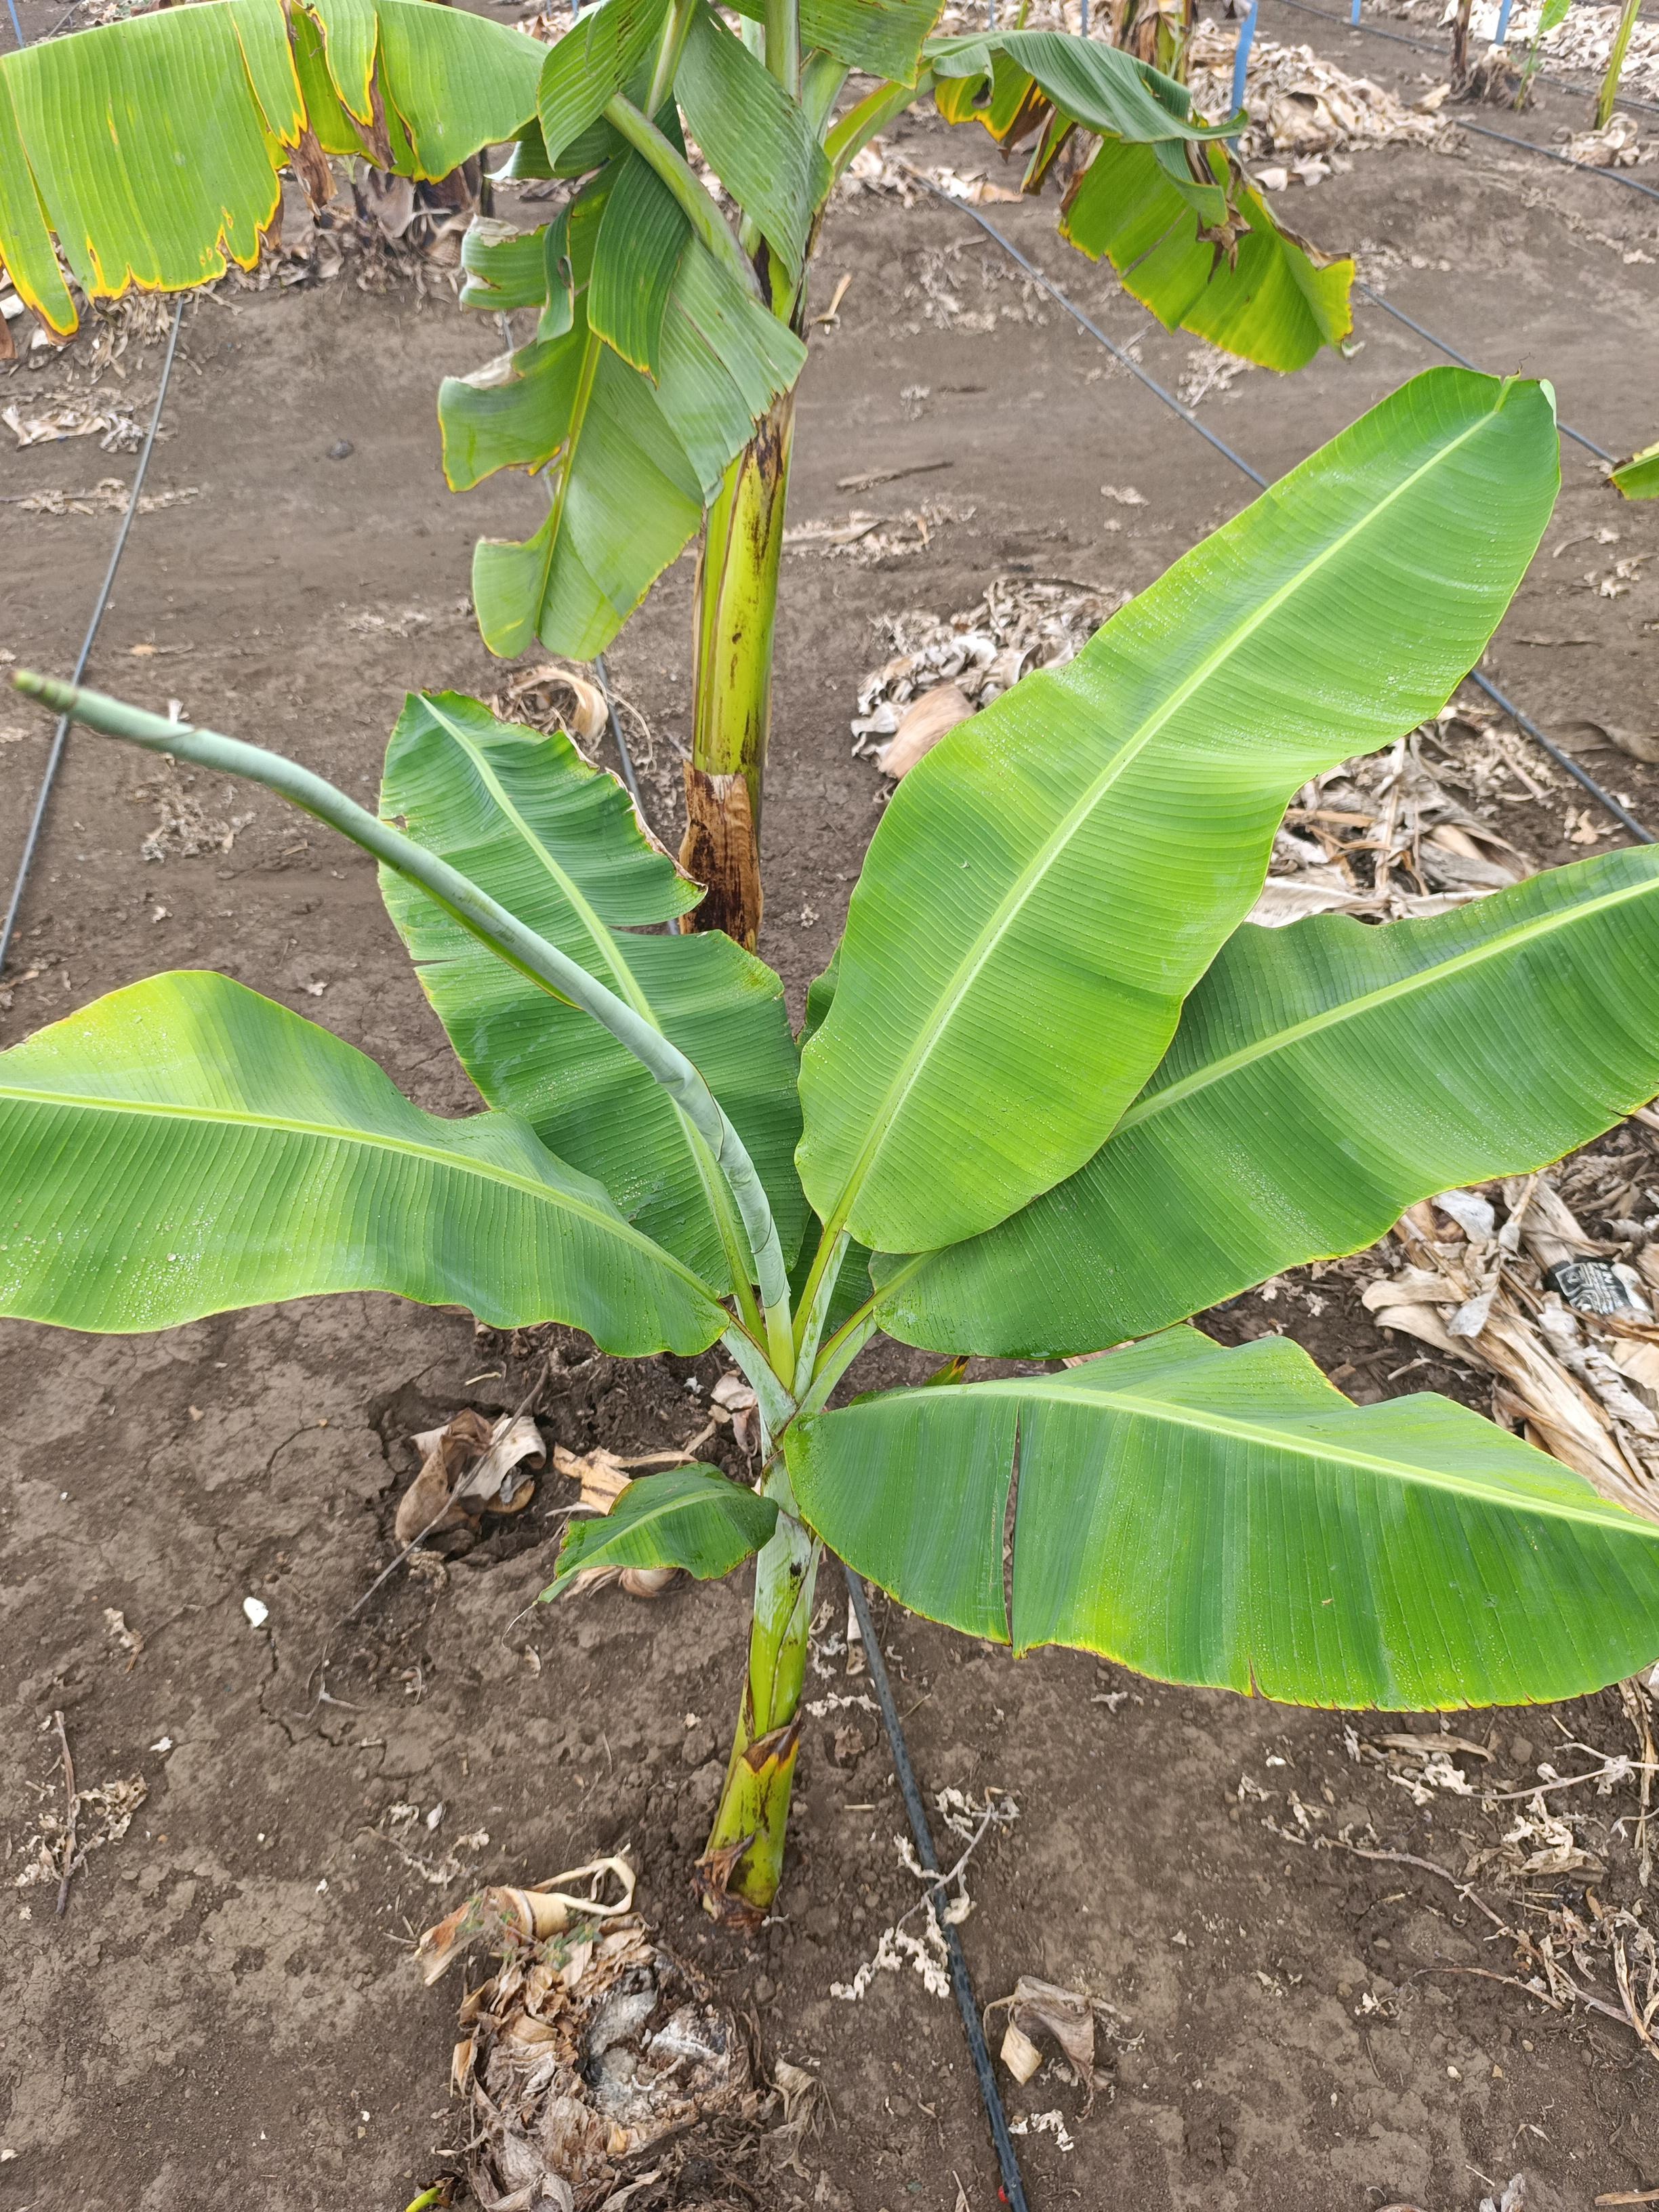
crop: banana
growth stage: vegetative
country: Tanzania
